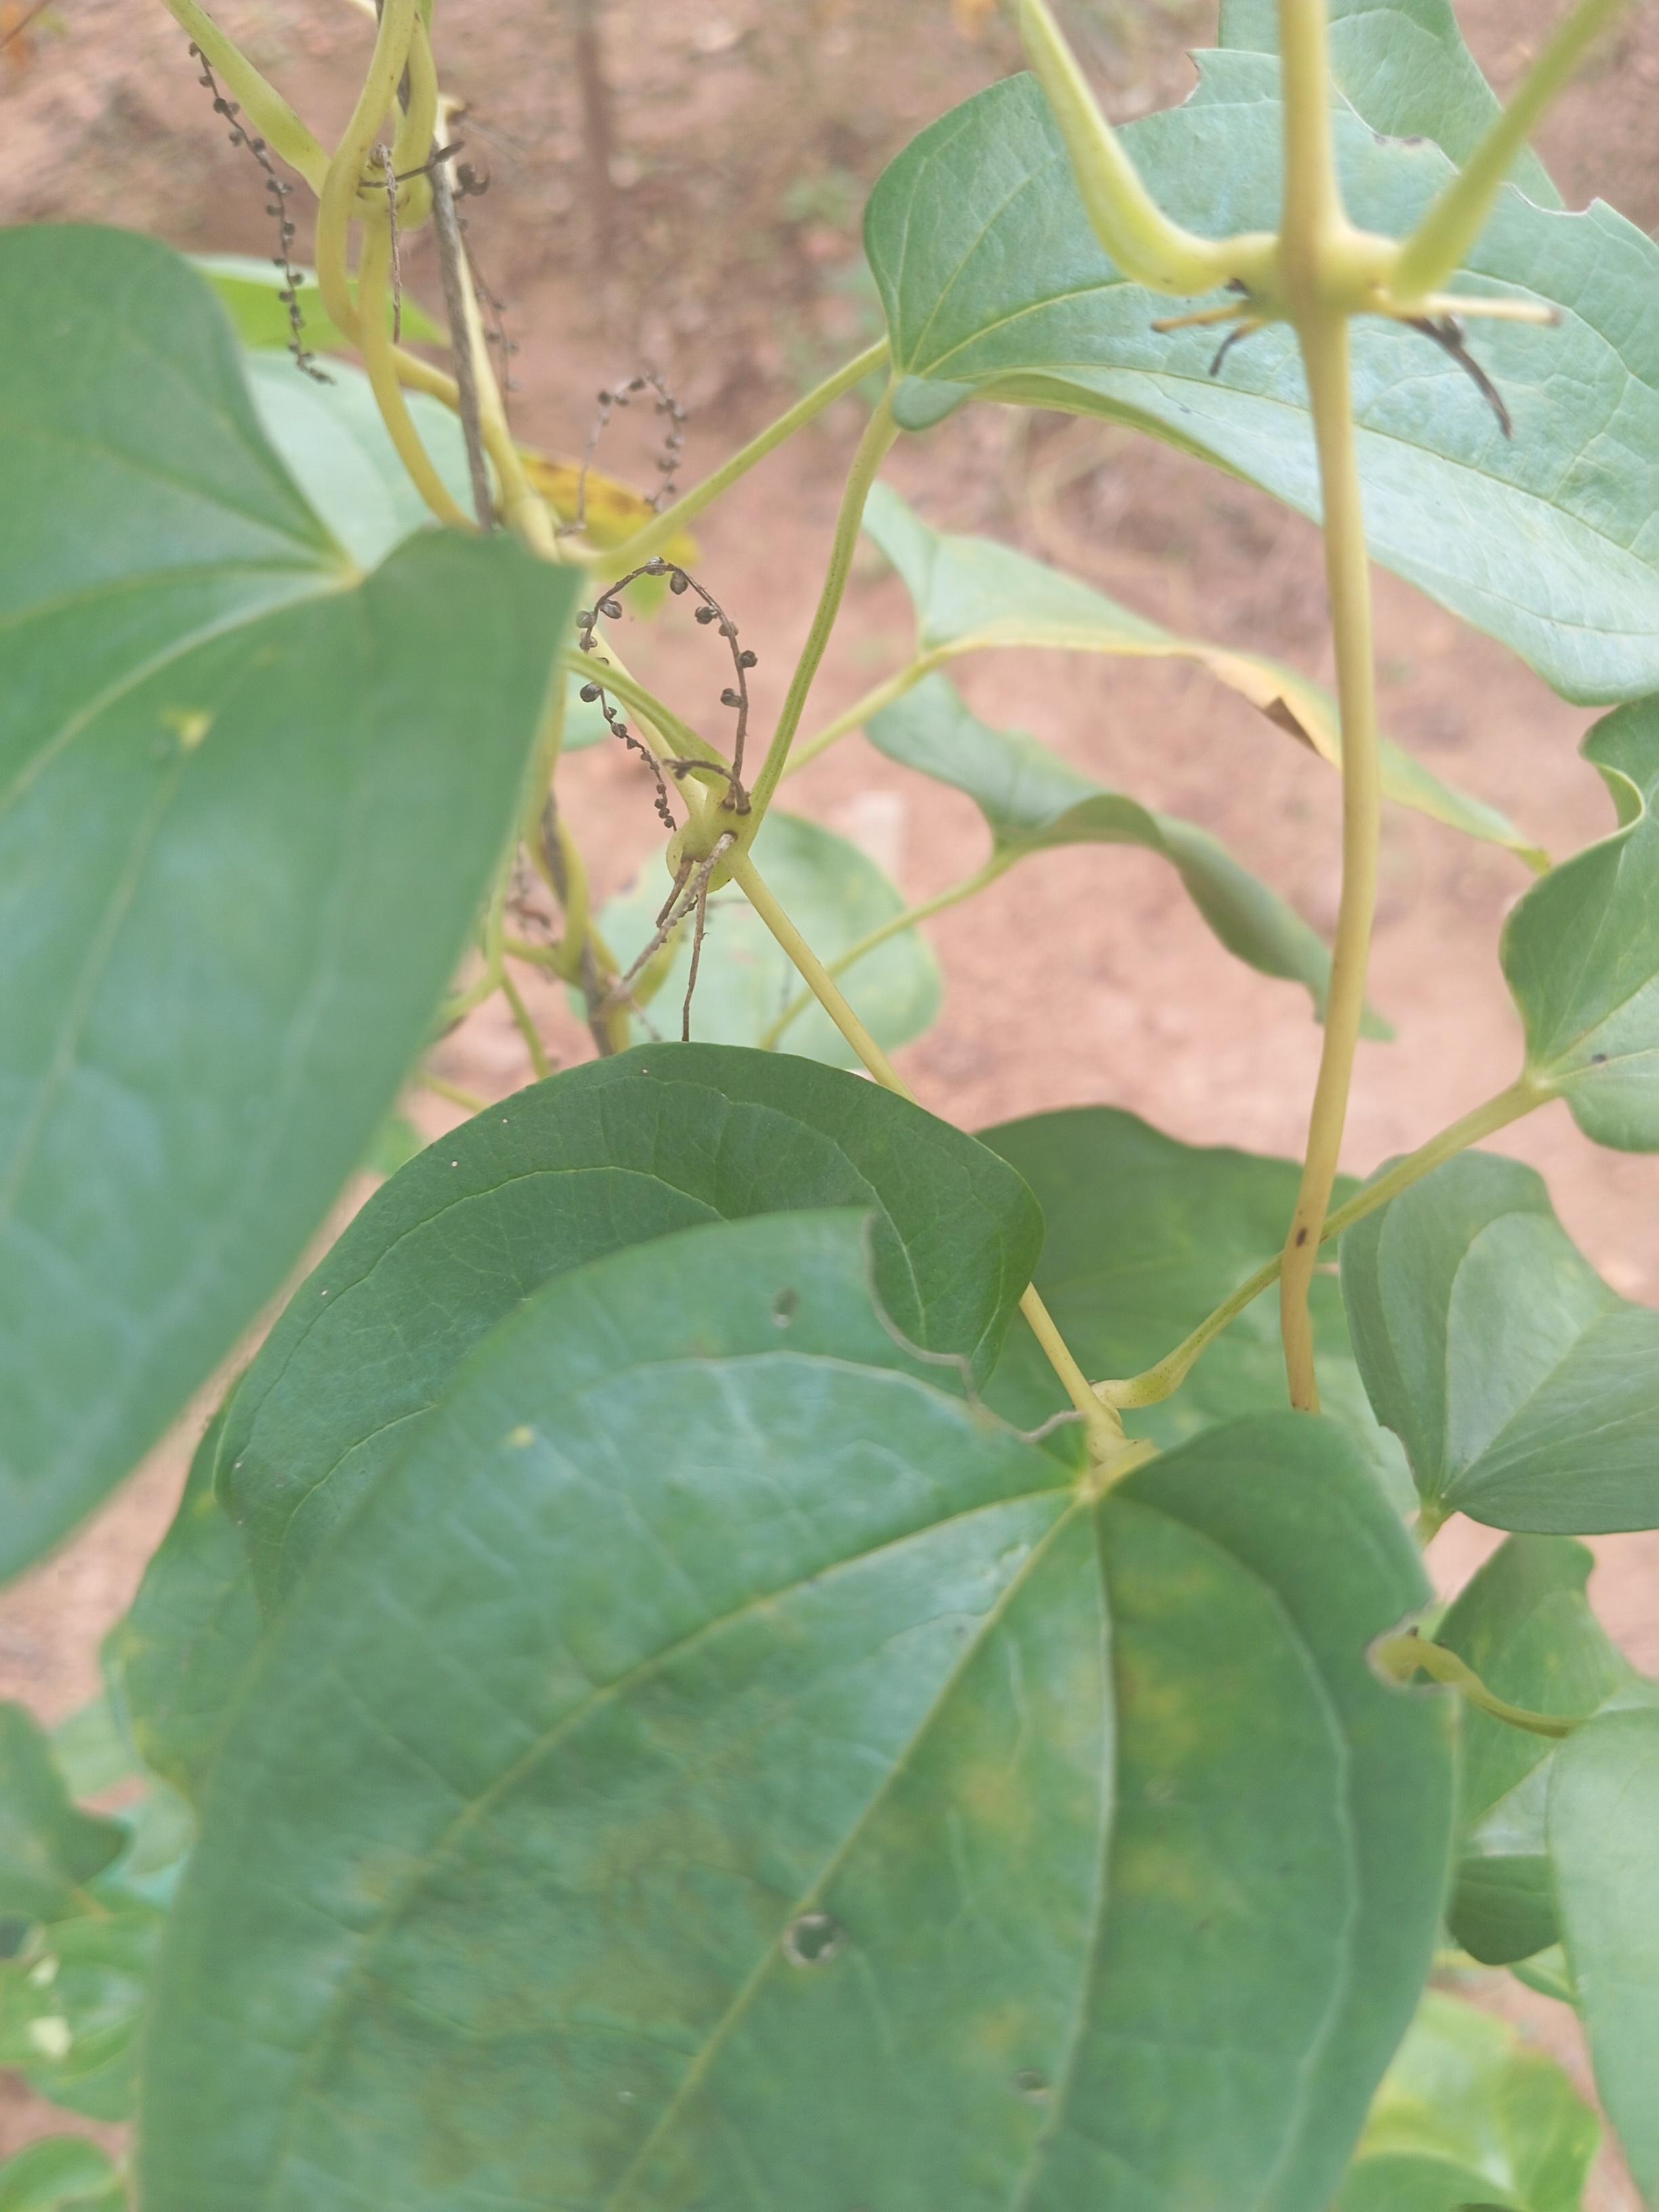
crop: yam
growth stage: maturity
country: Nigeria
